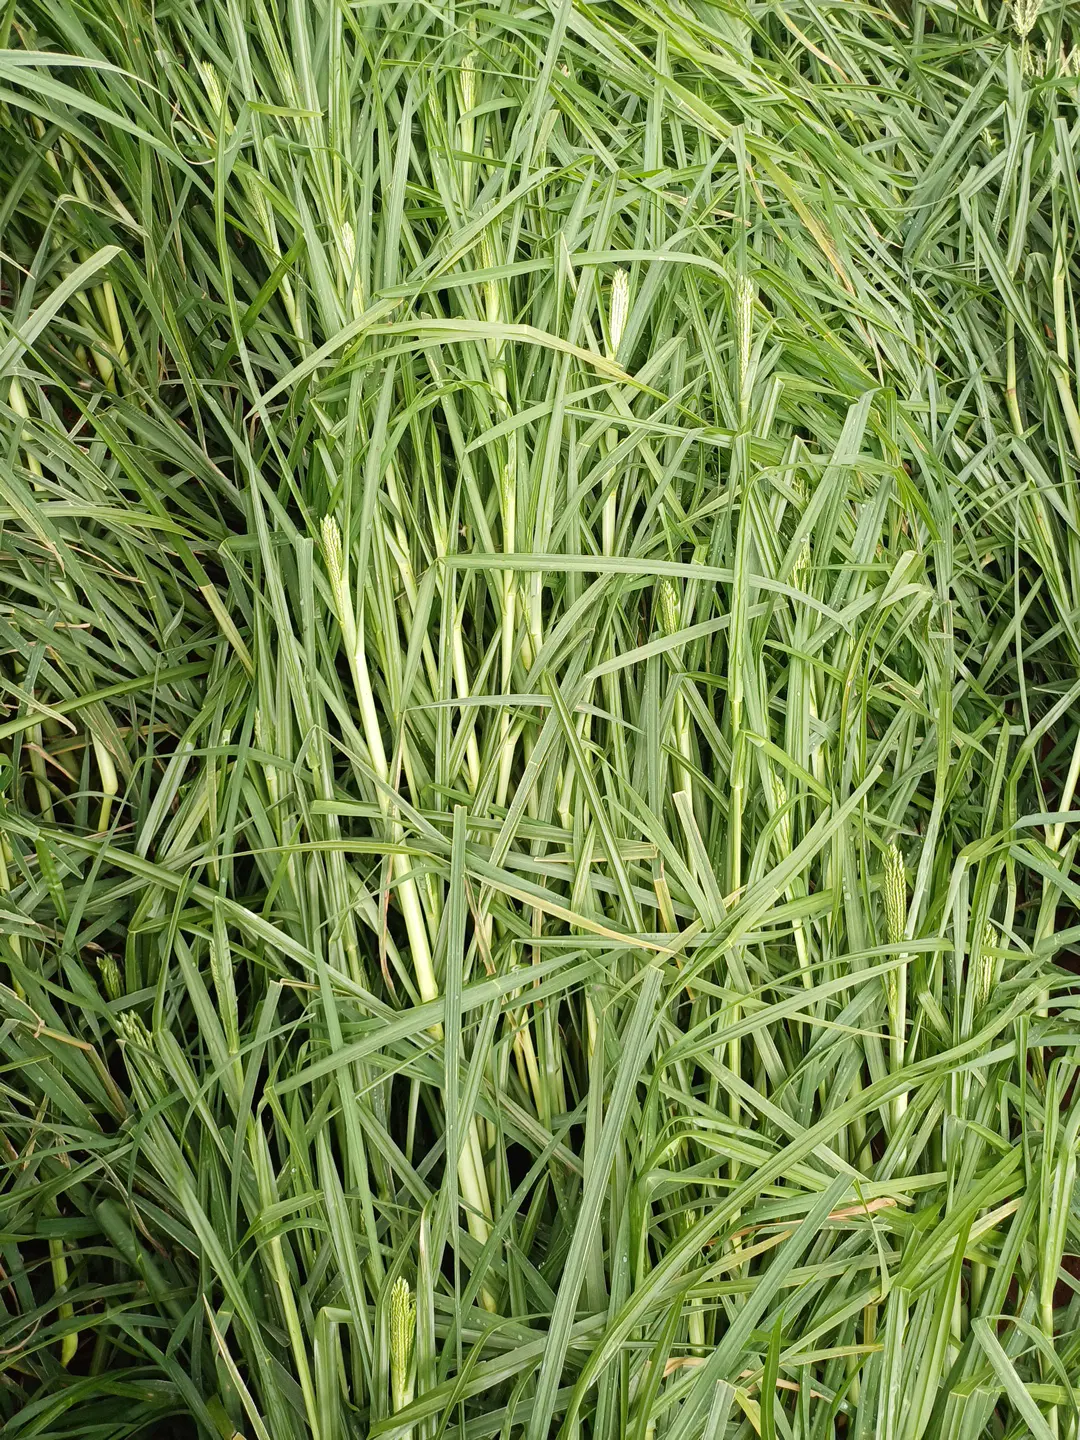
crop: finger millet
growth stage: heading tuber
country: Kenya
